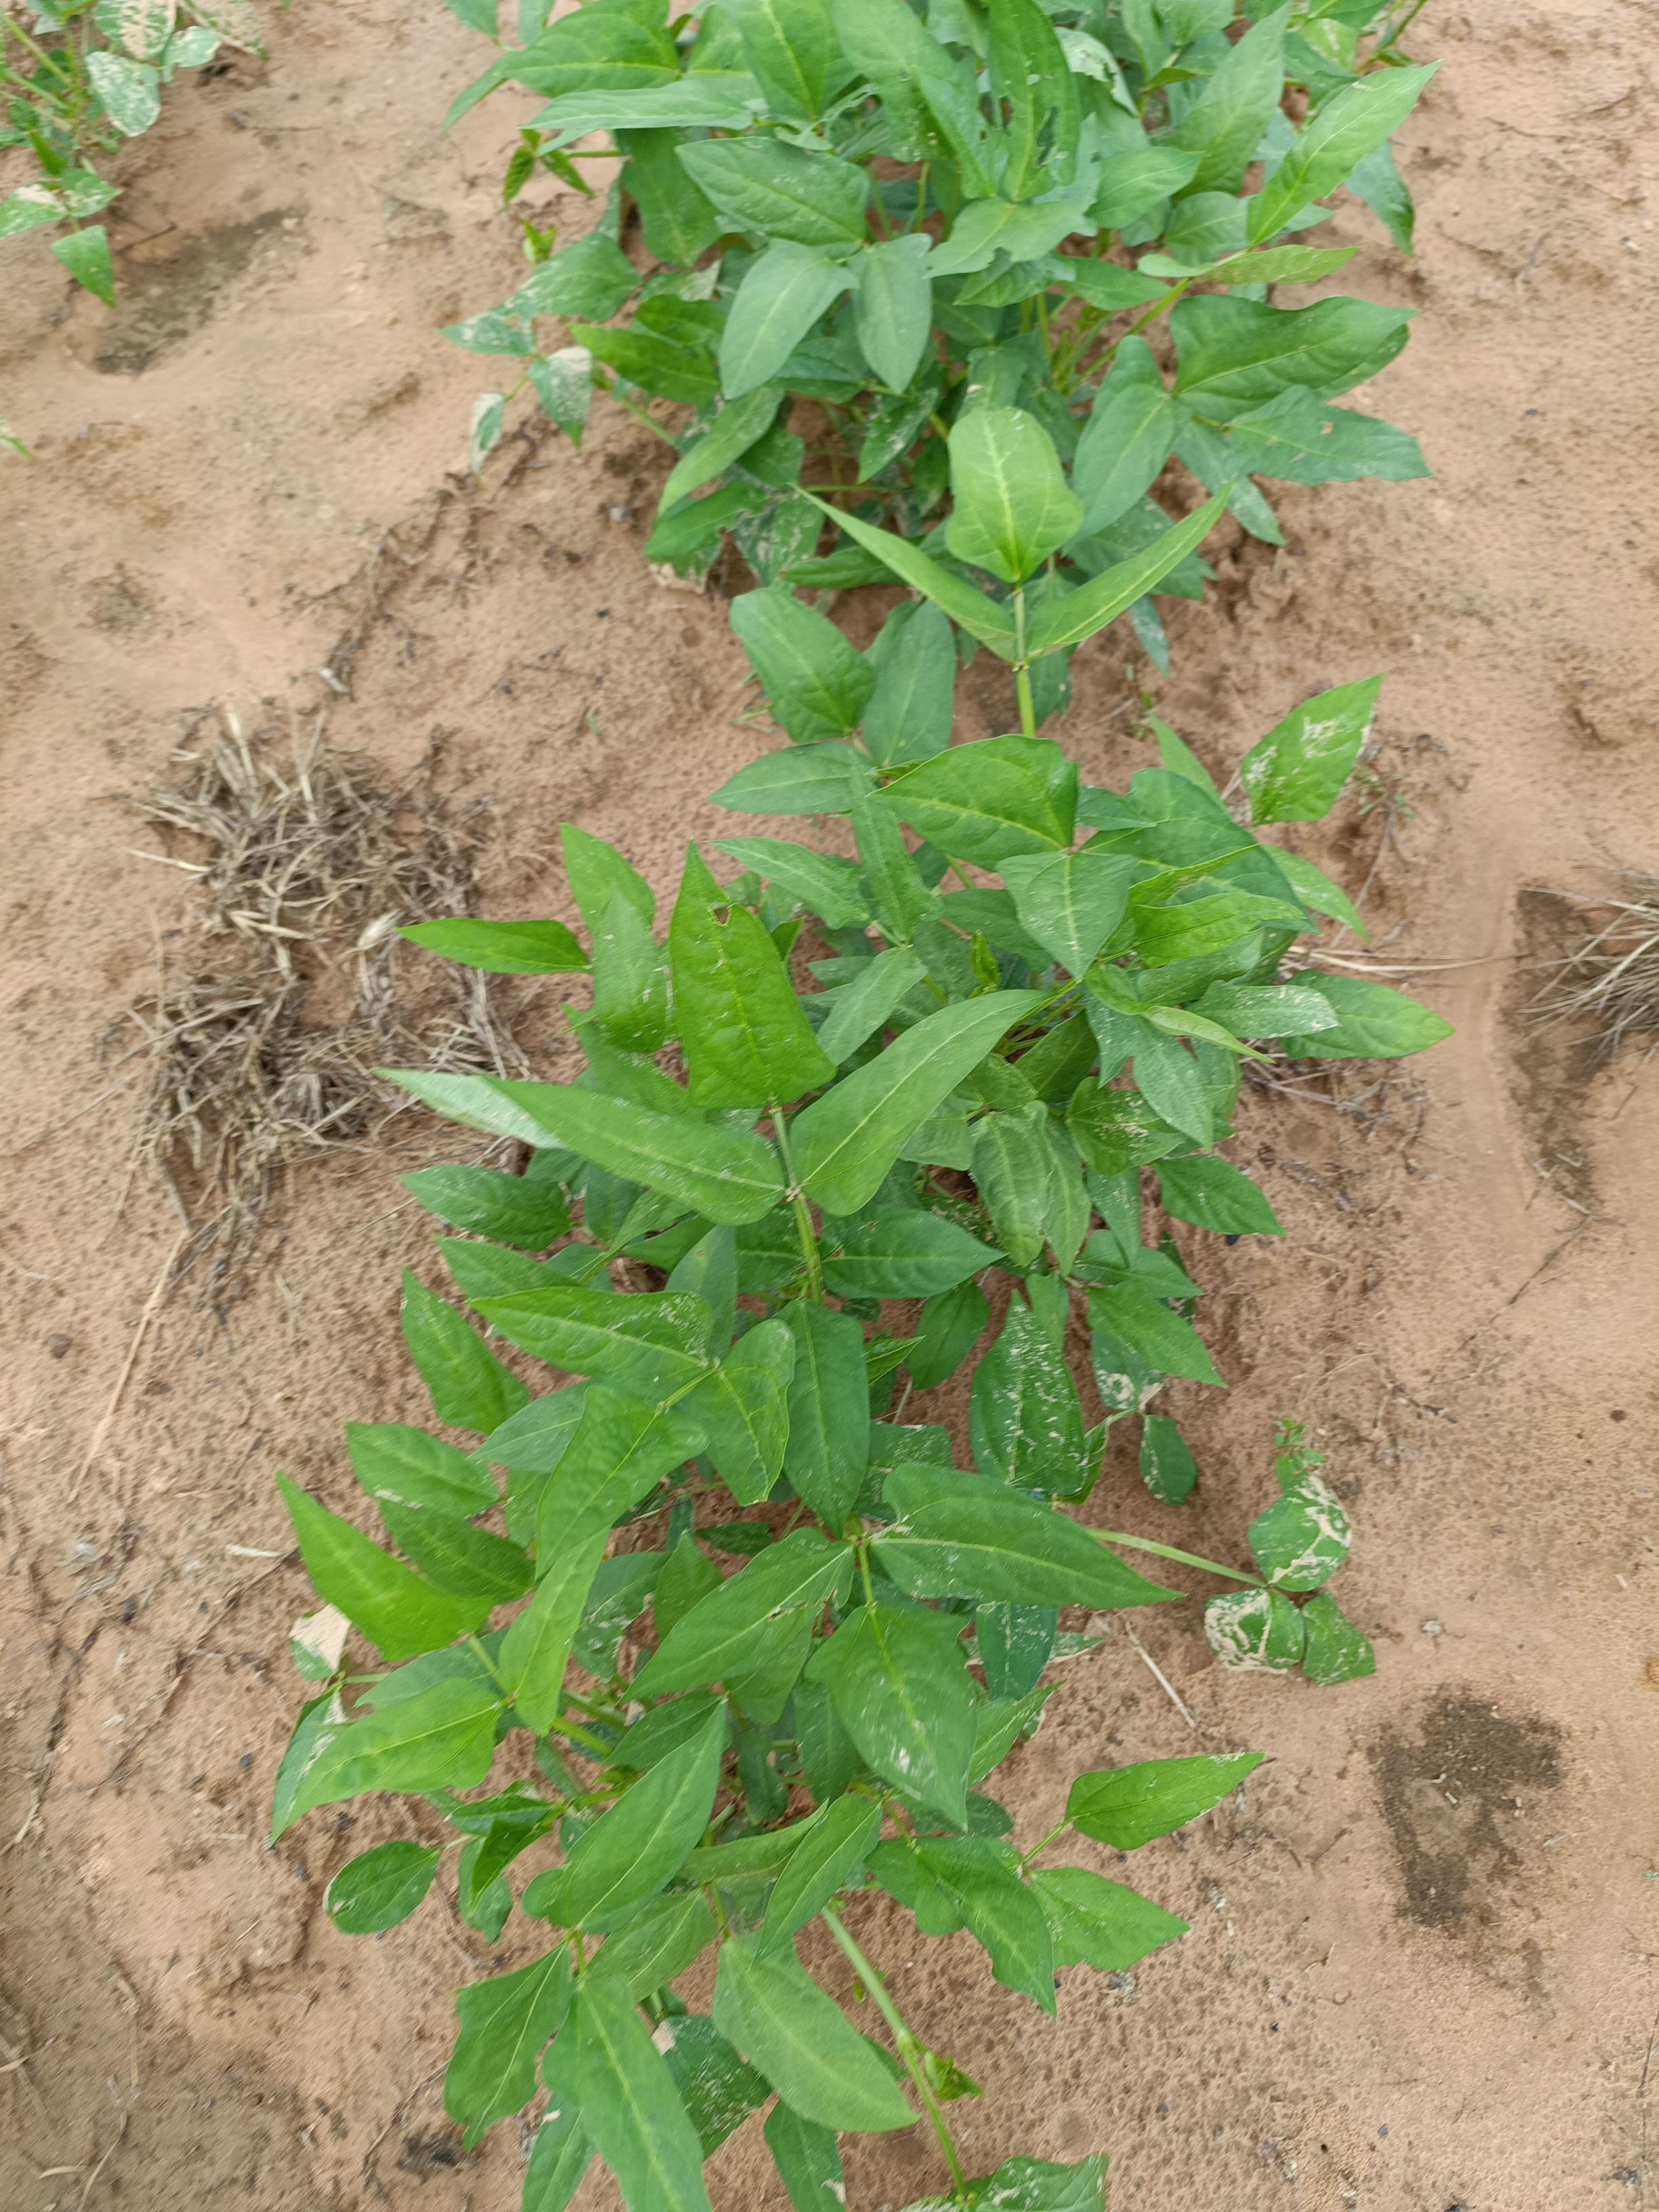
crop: cowpea
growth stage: emergence
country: Nigeria
